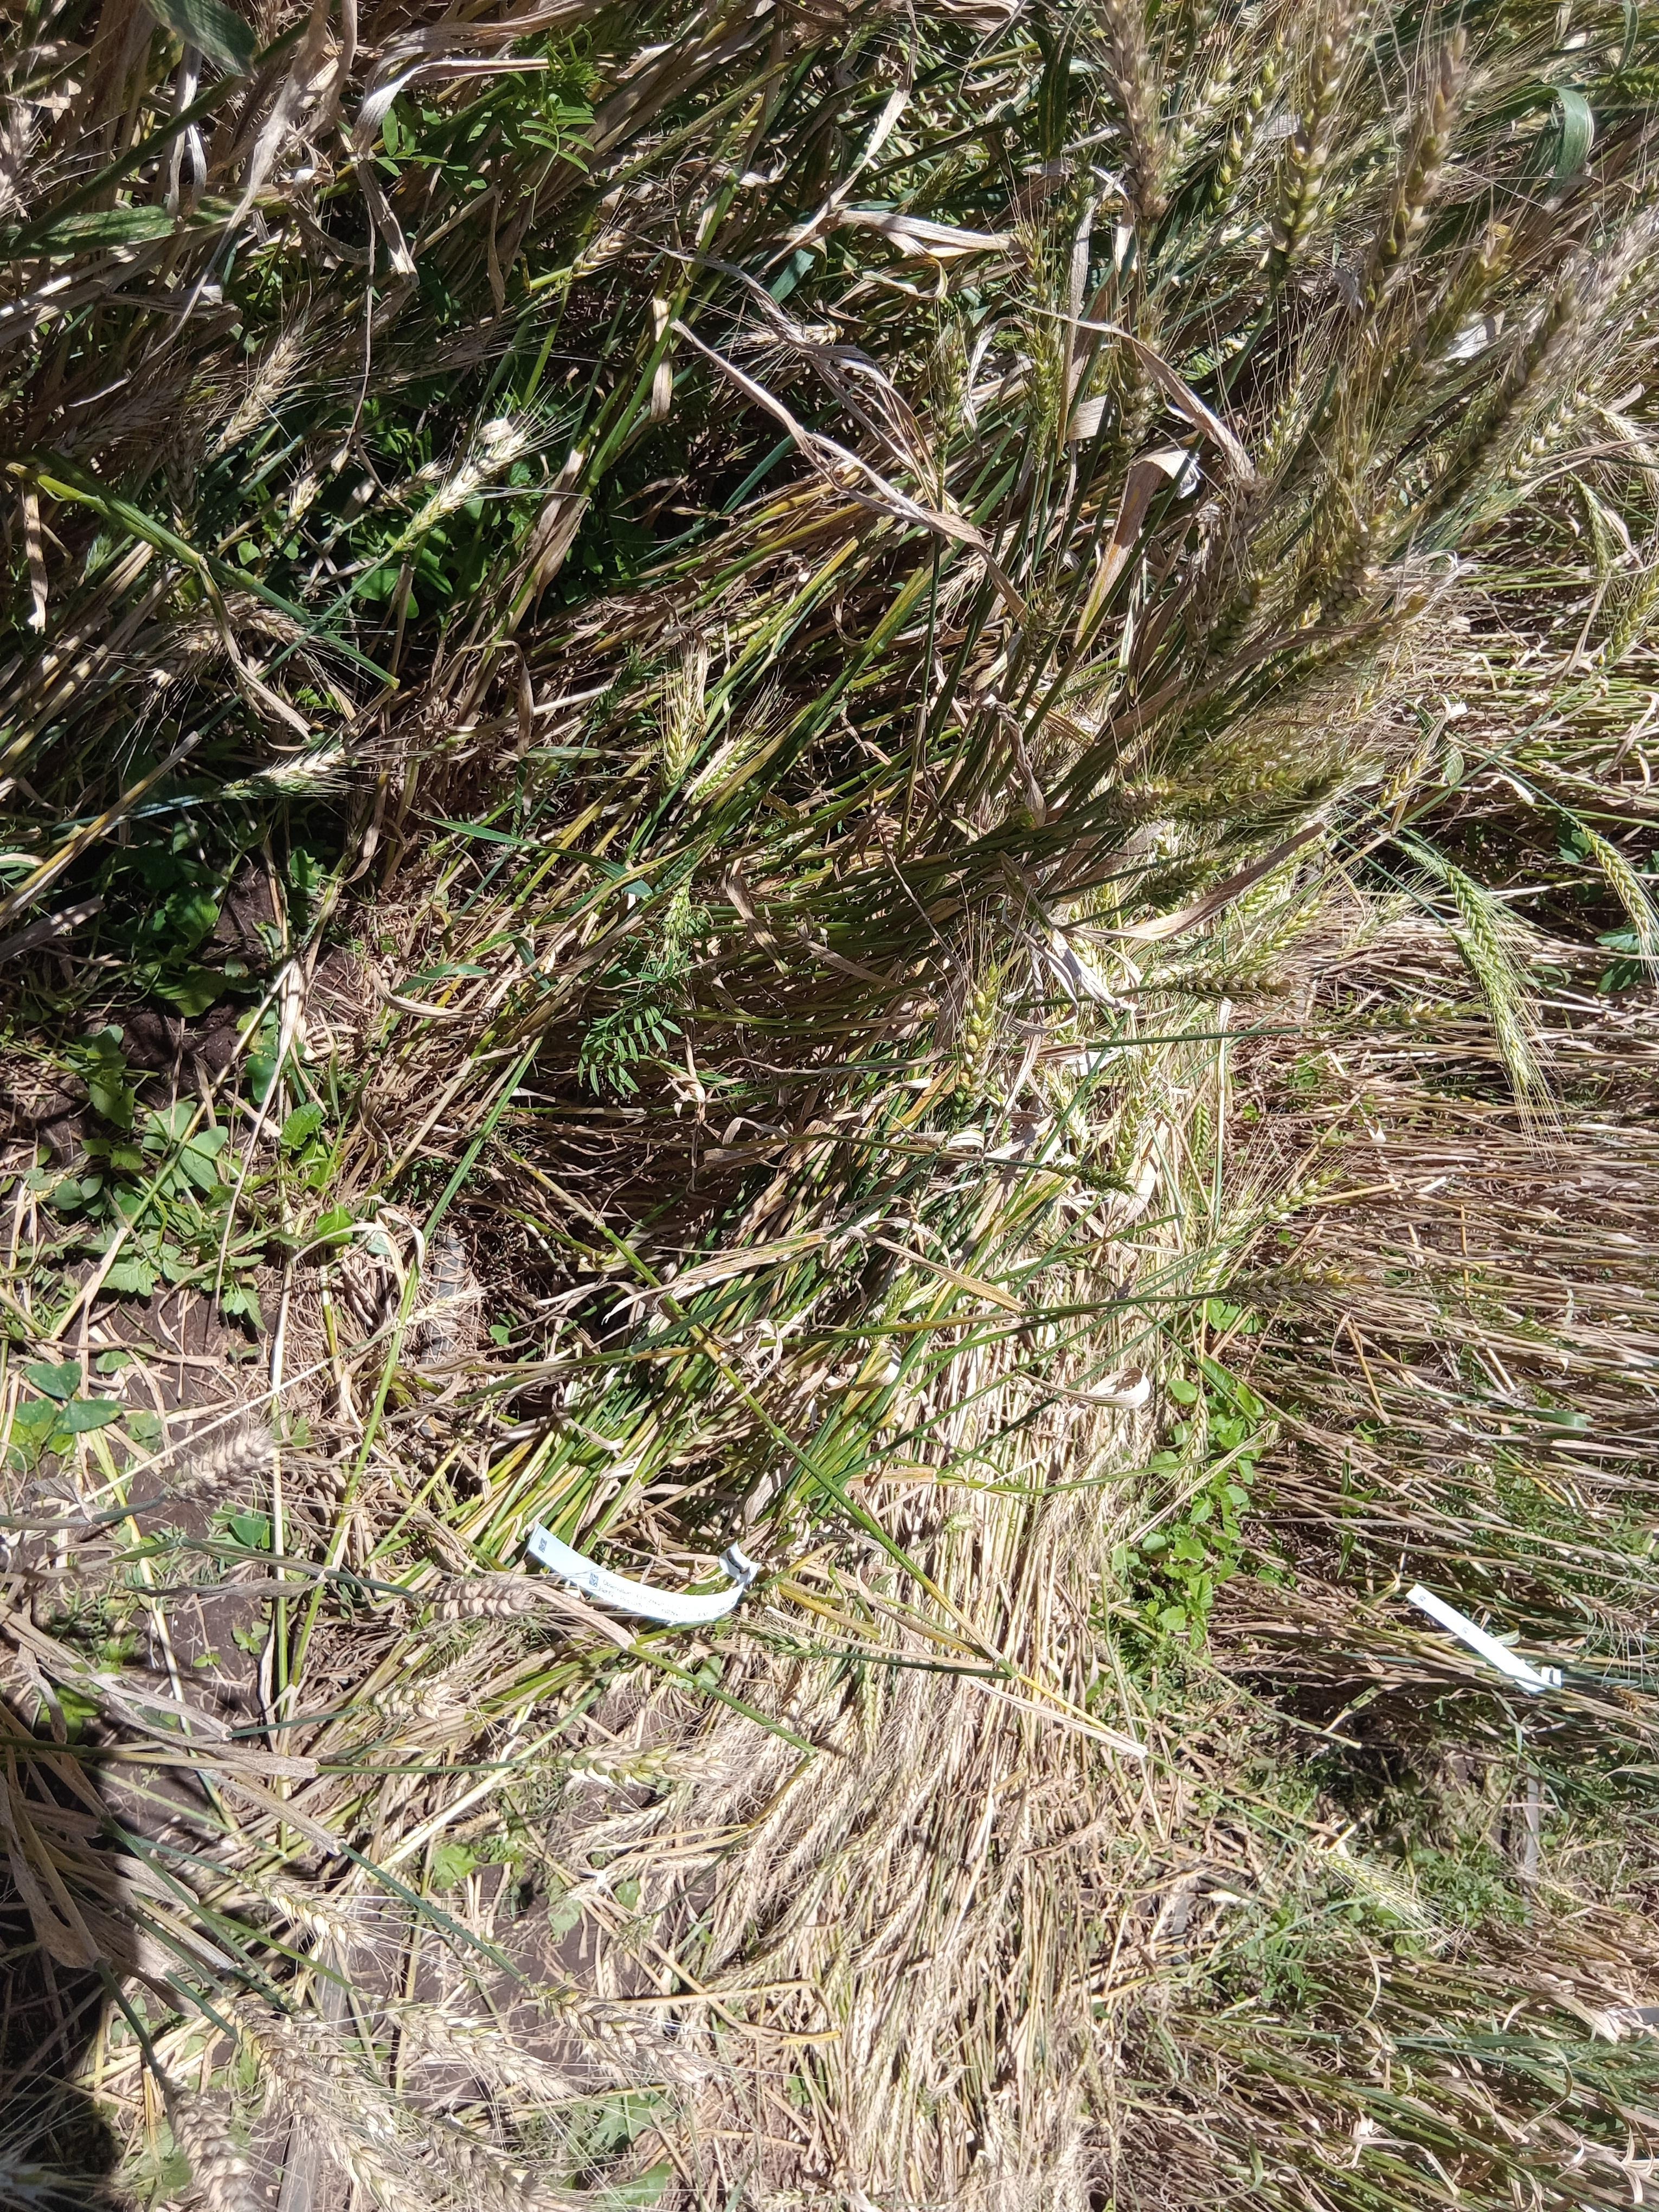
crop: wheat
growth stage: maturity
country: Kenya
